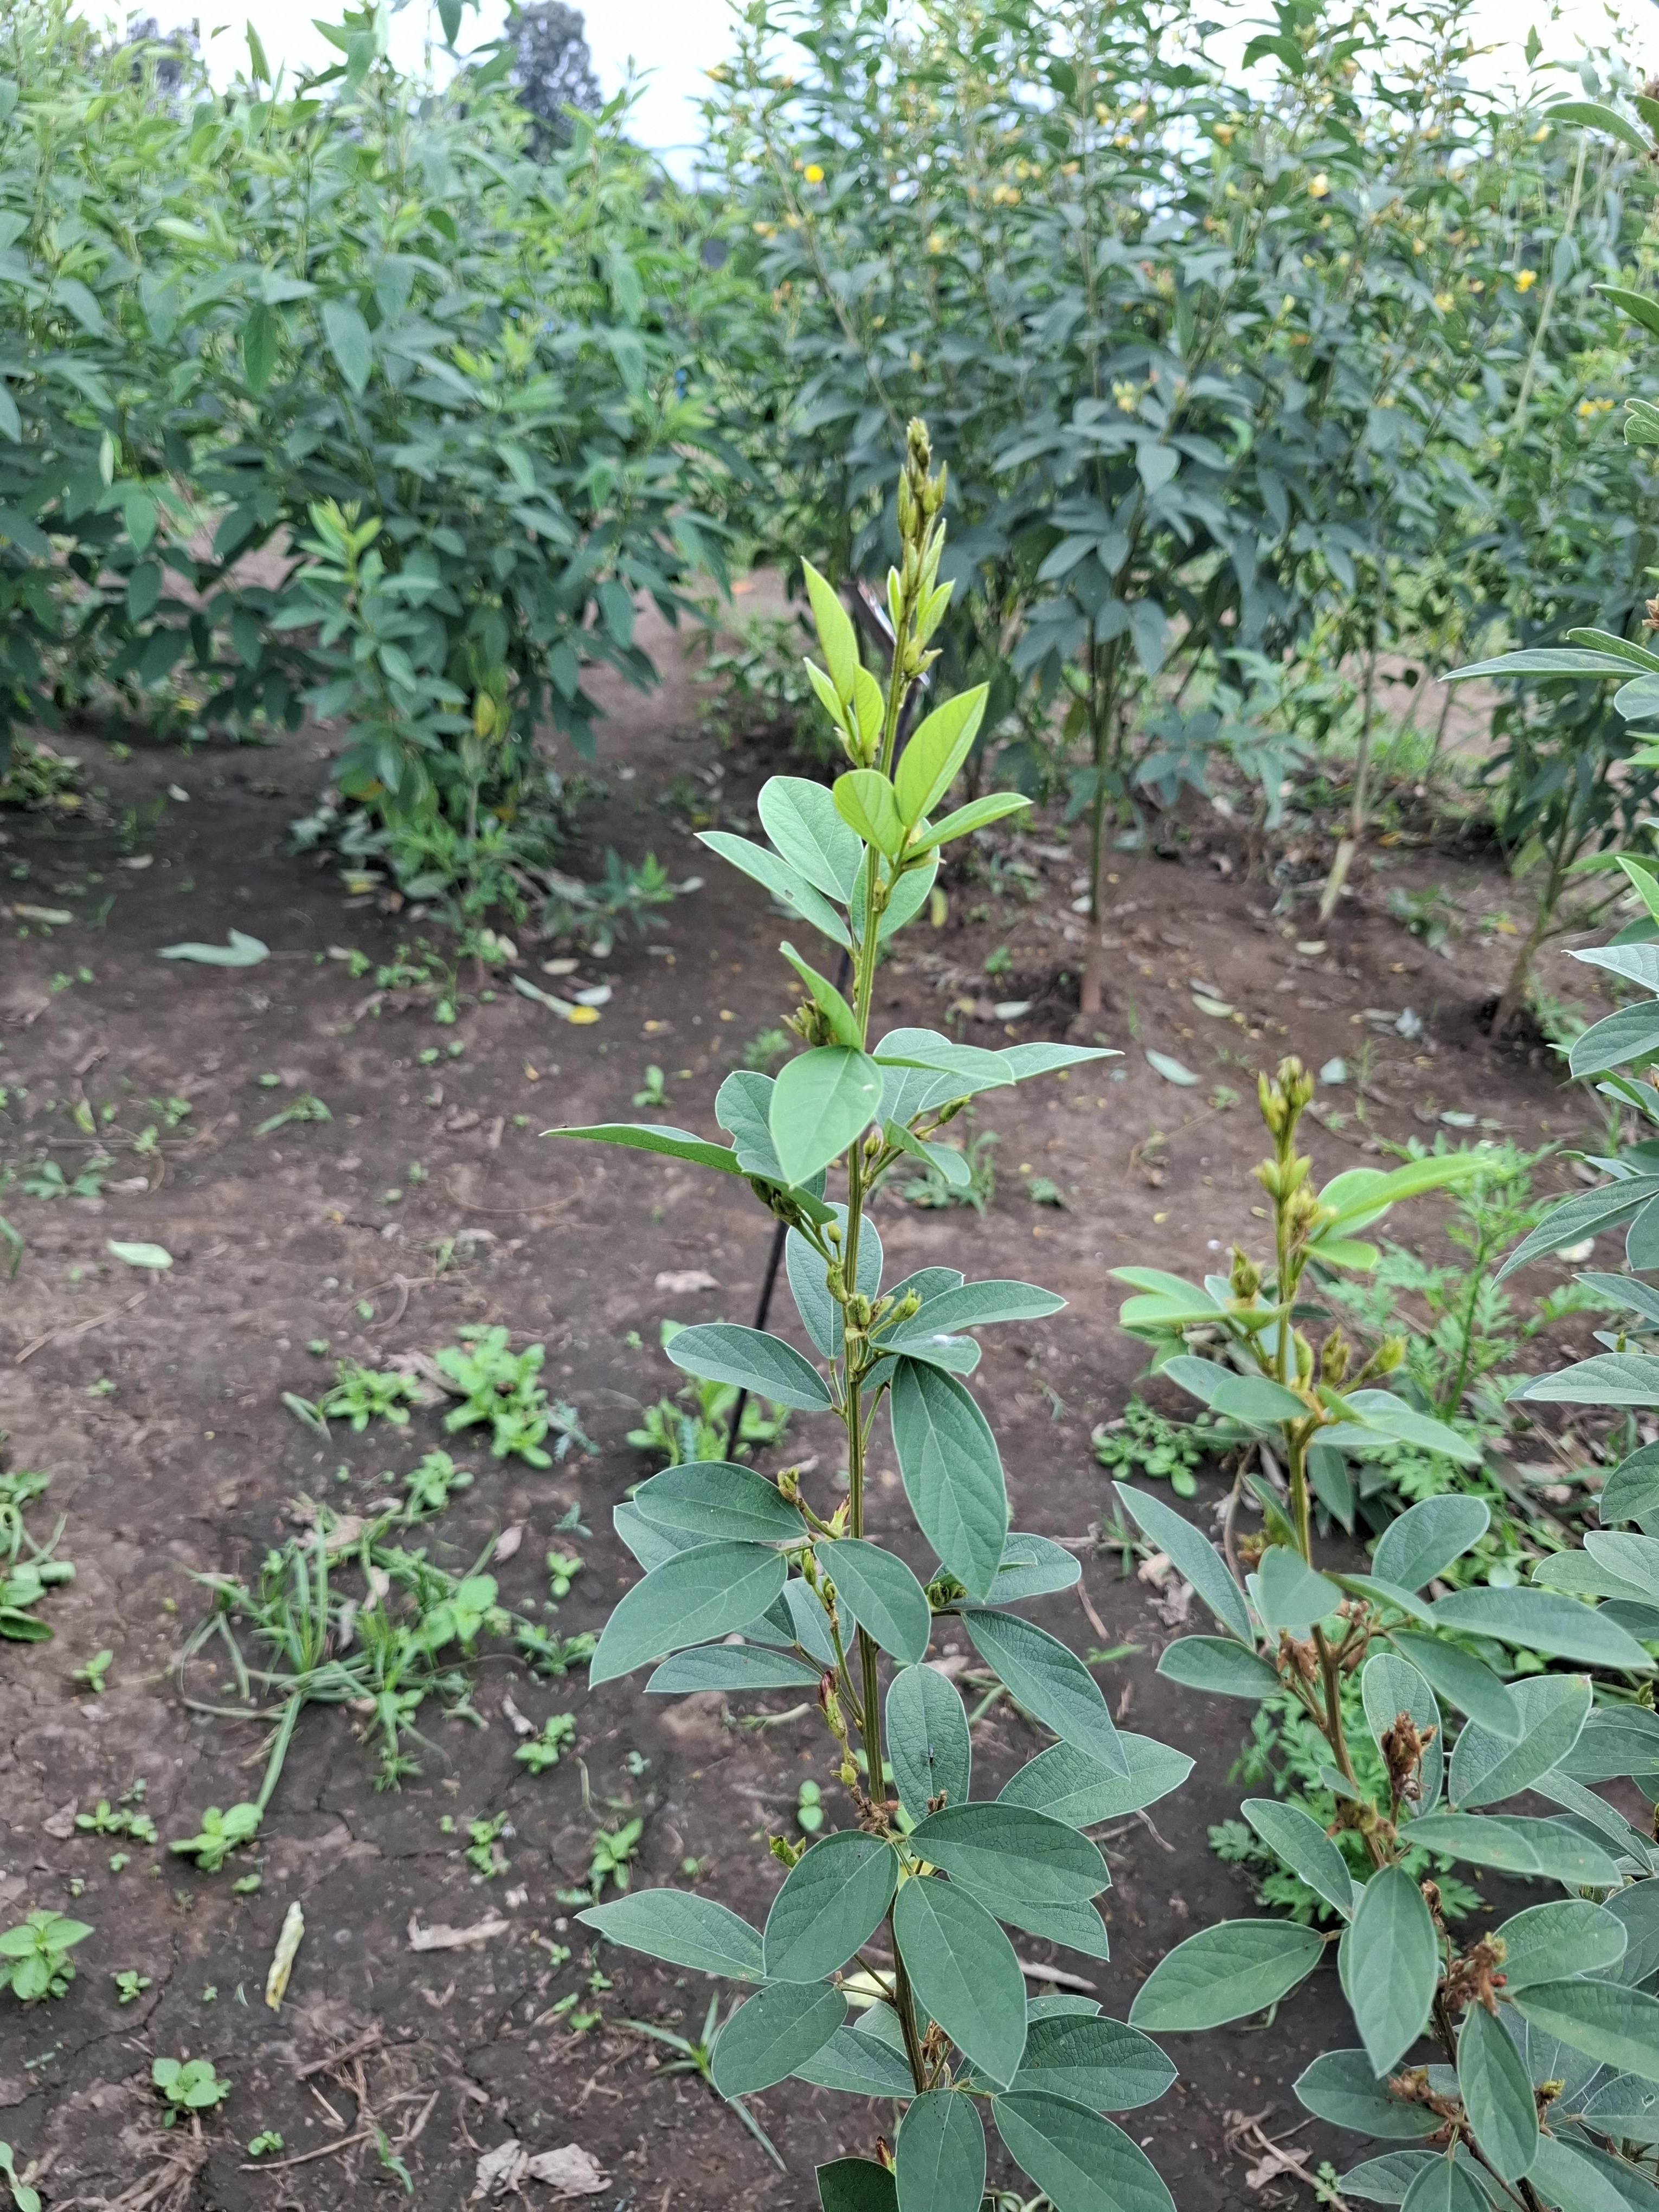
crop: sweet potato
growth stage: flowering
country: Tanzania
